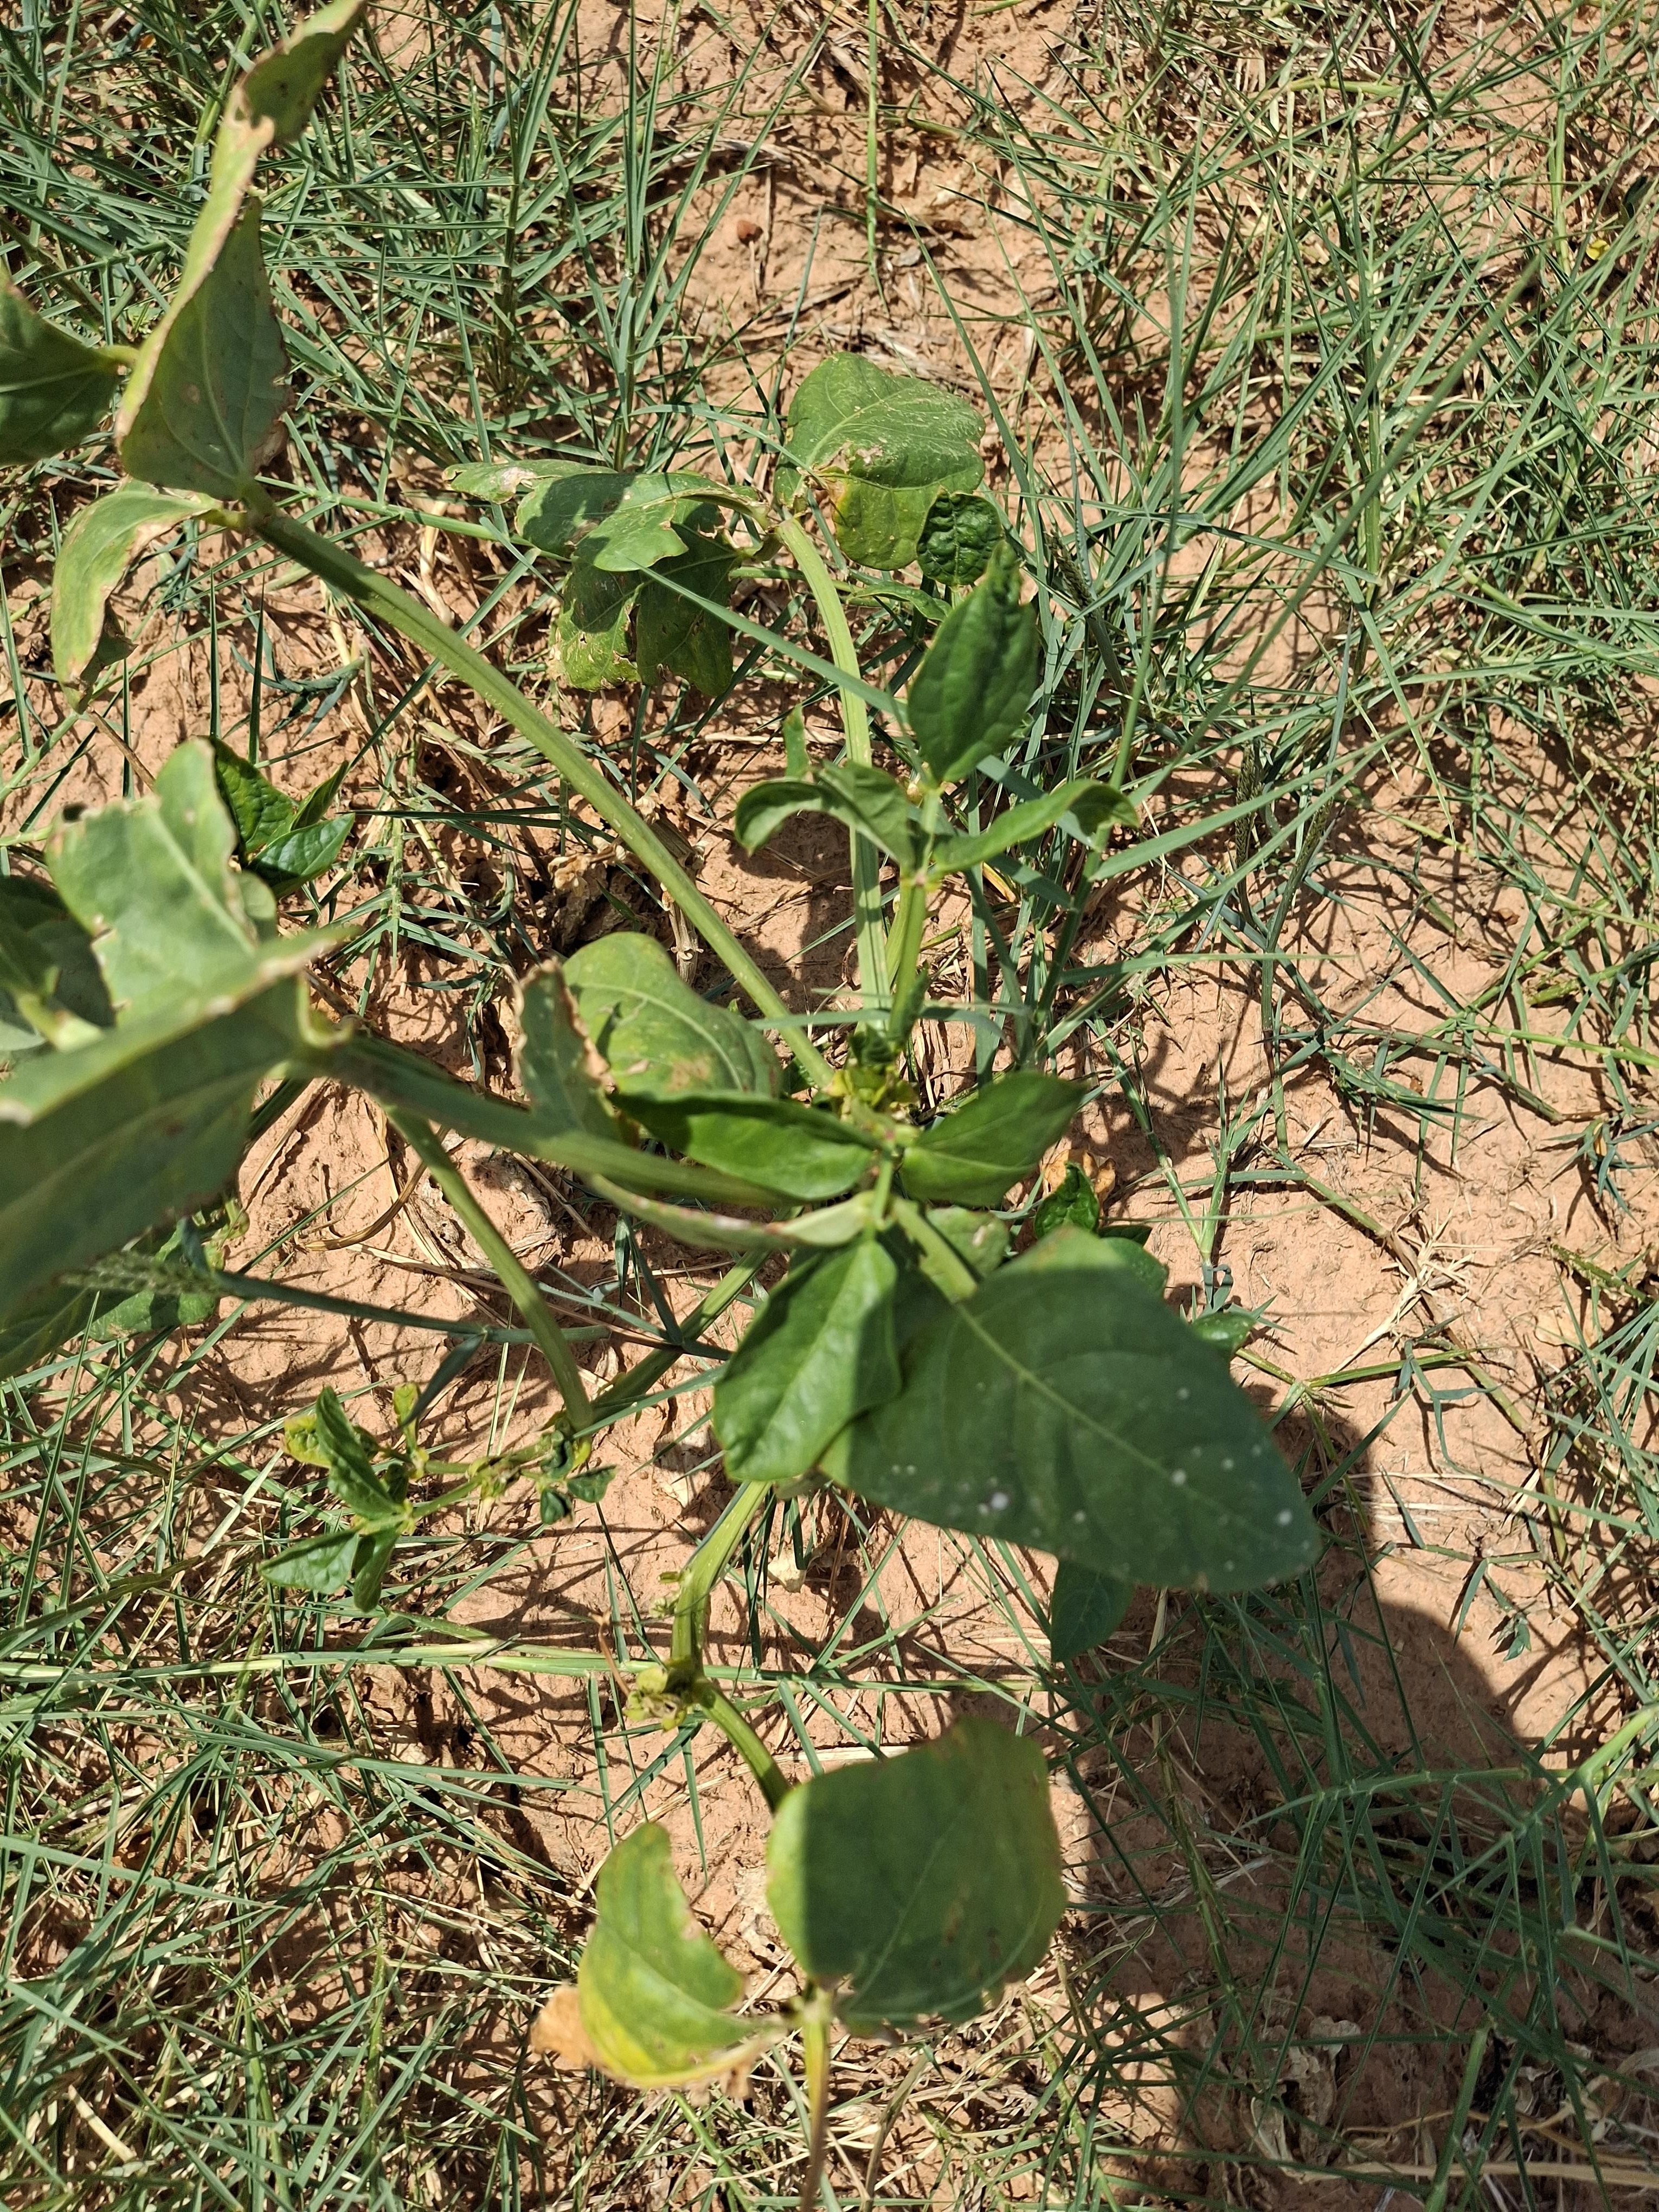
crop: cowpea
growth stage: harvest maturity
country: Nigeria
